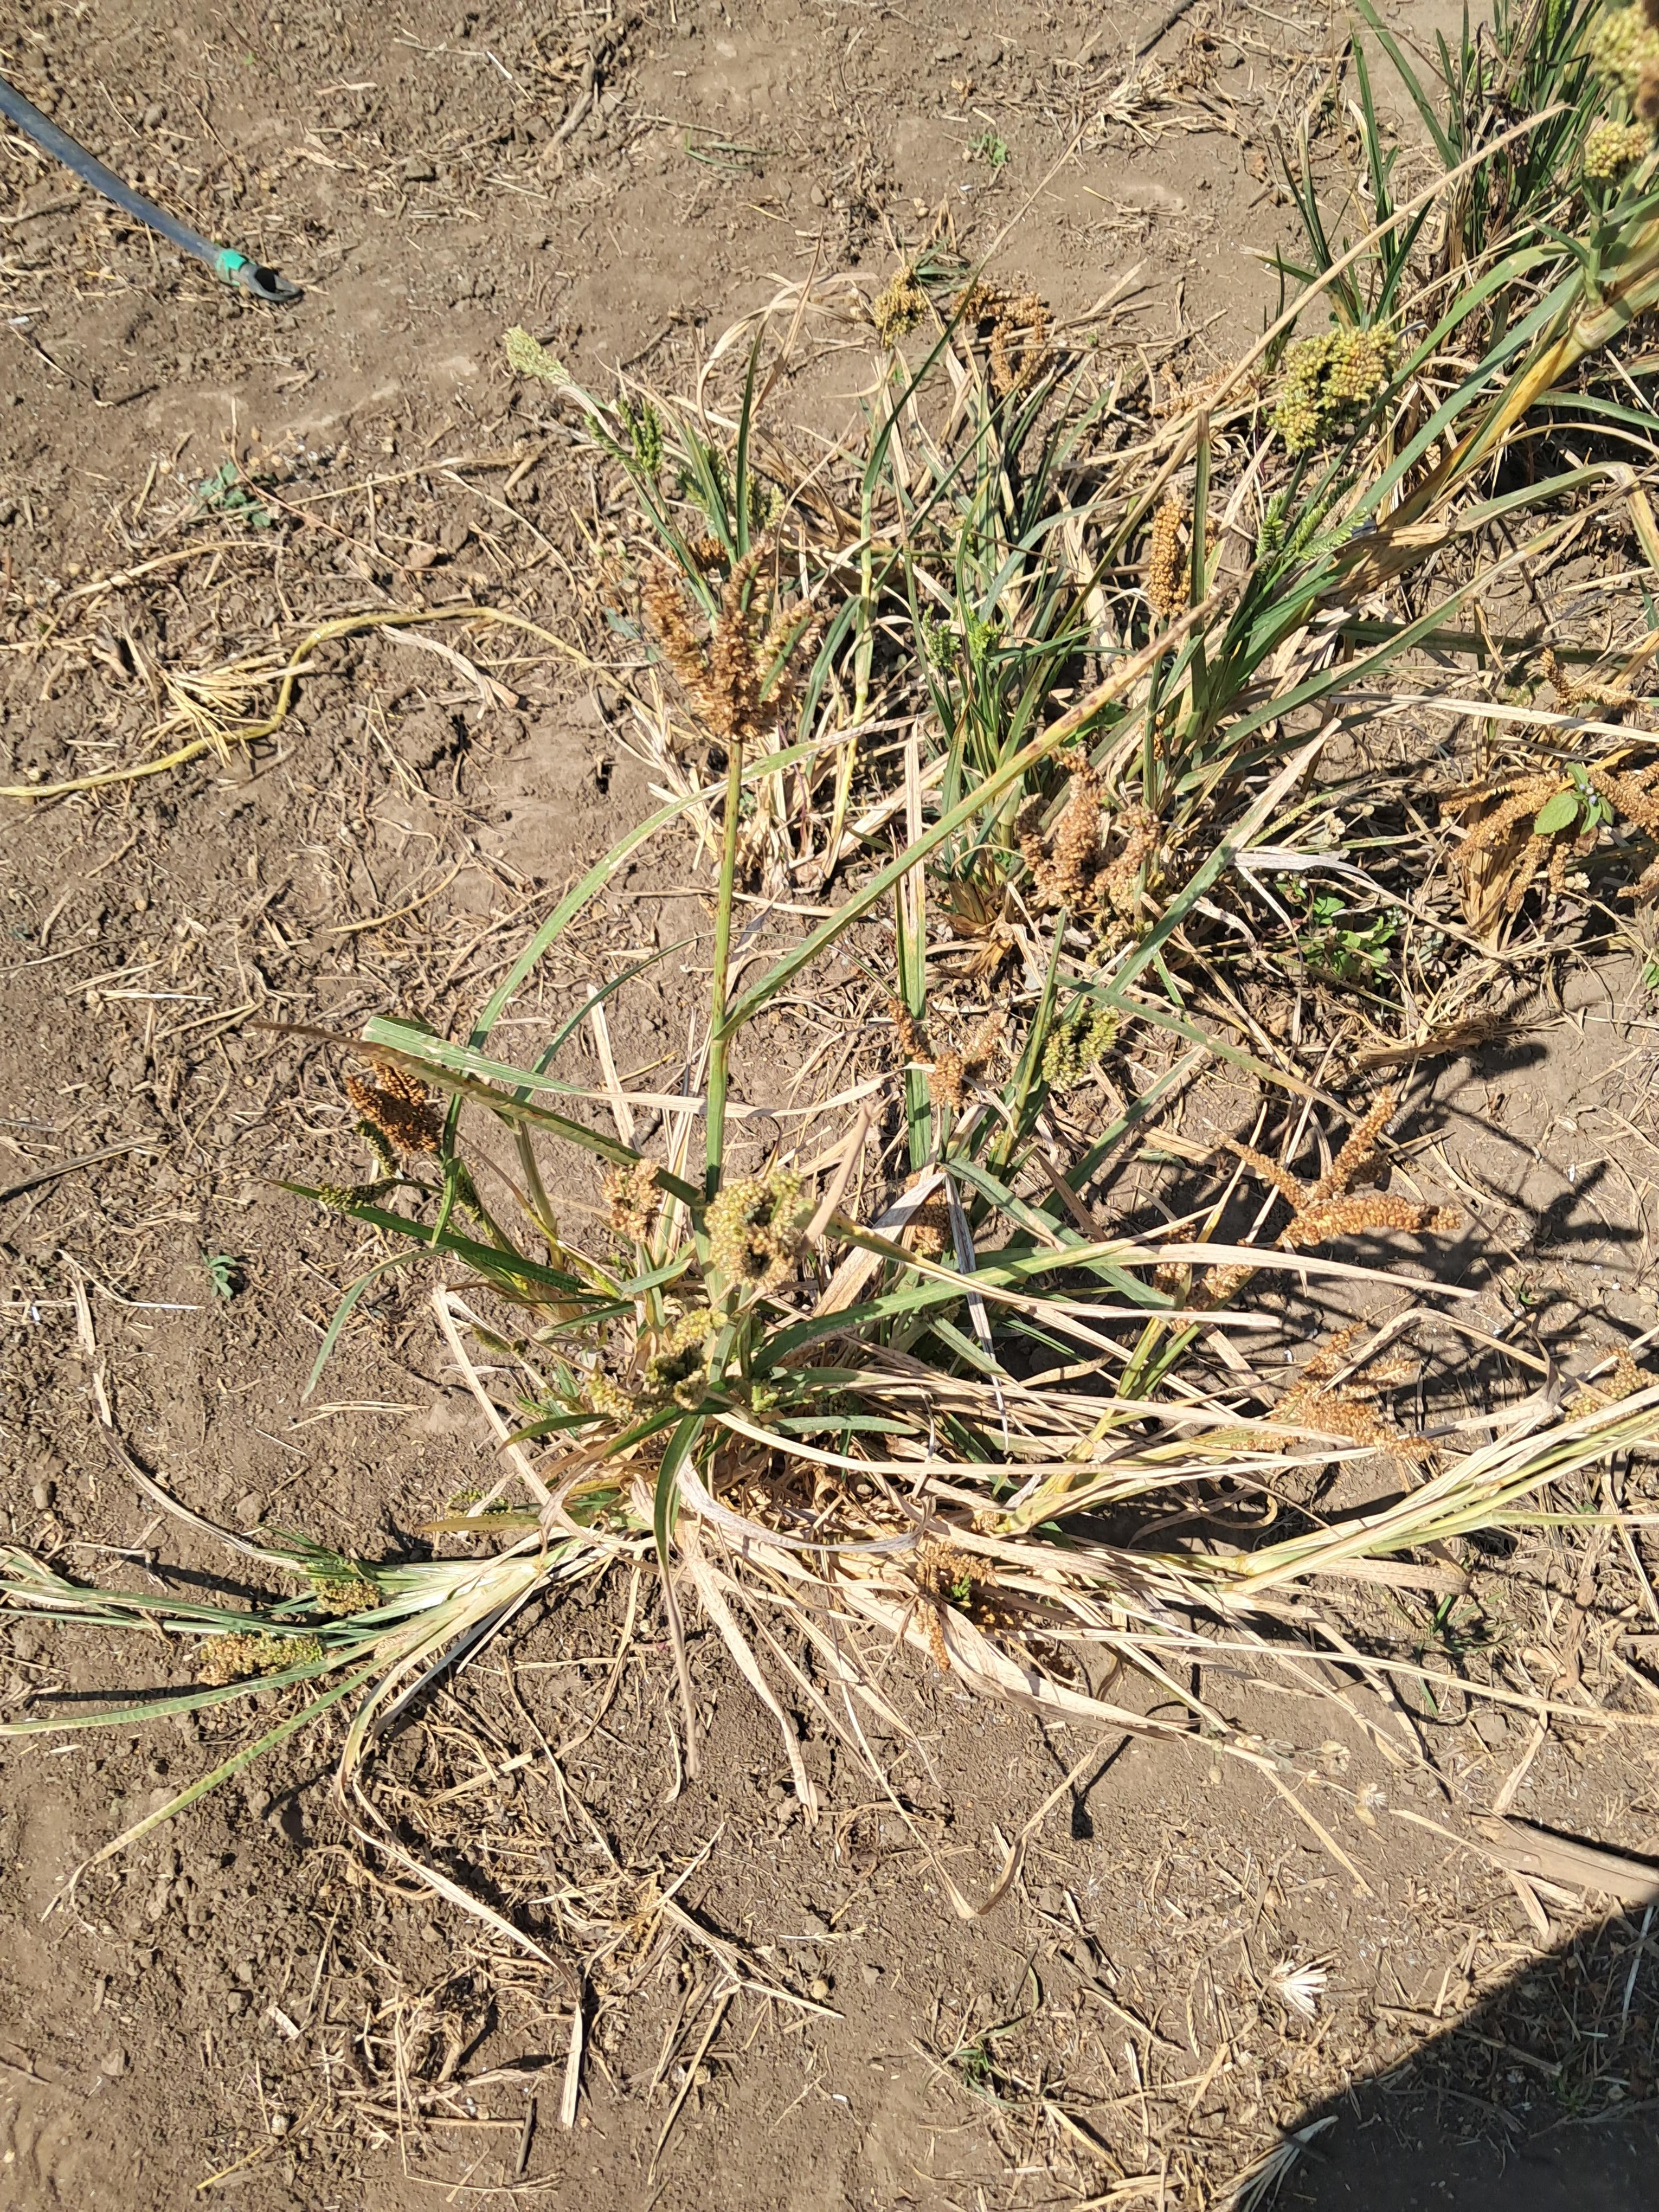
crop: finger millet
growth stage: filling grain
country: Tanzania
